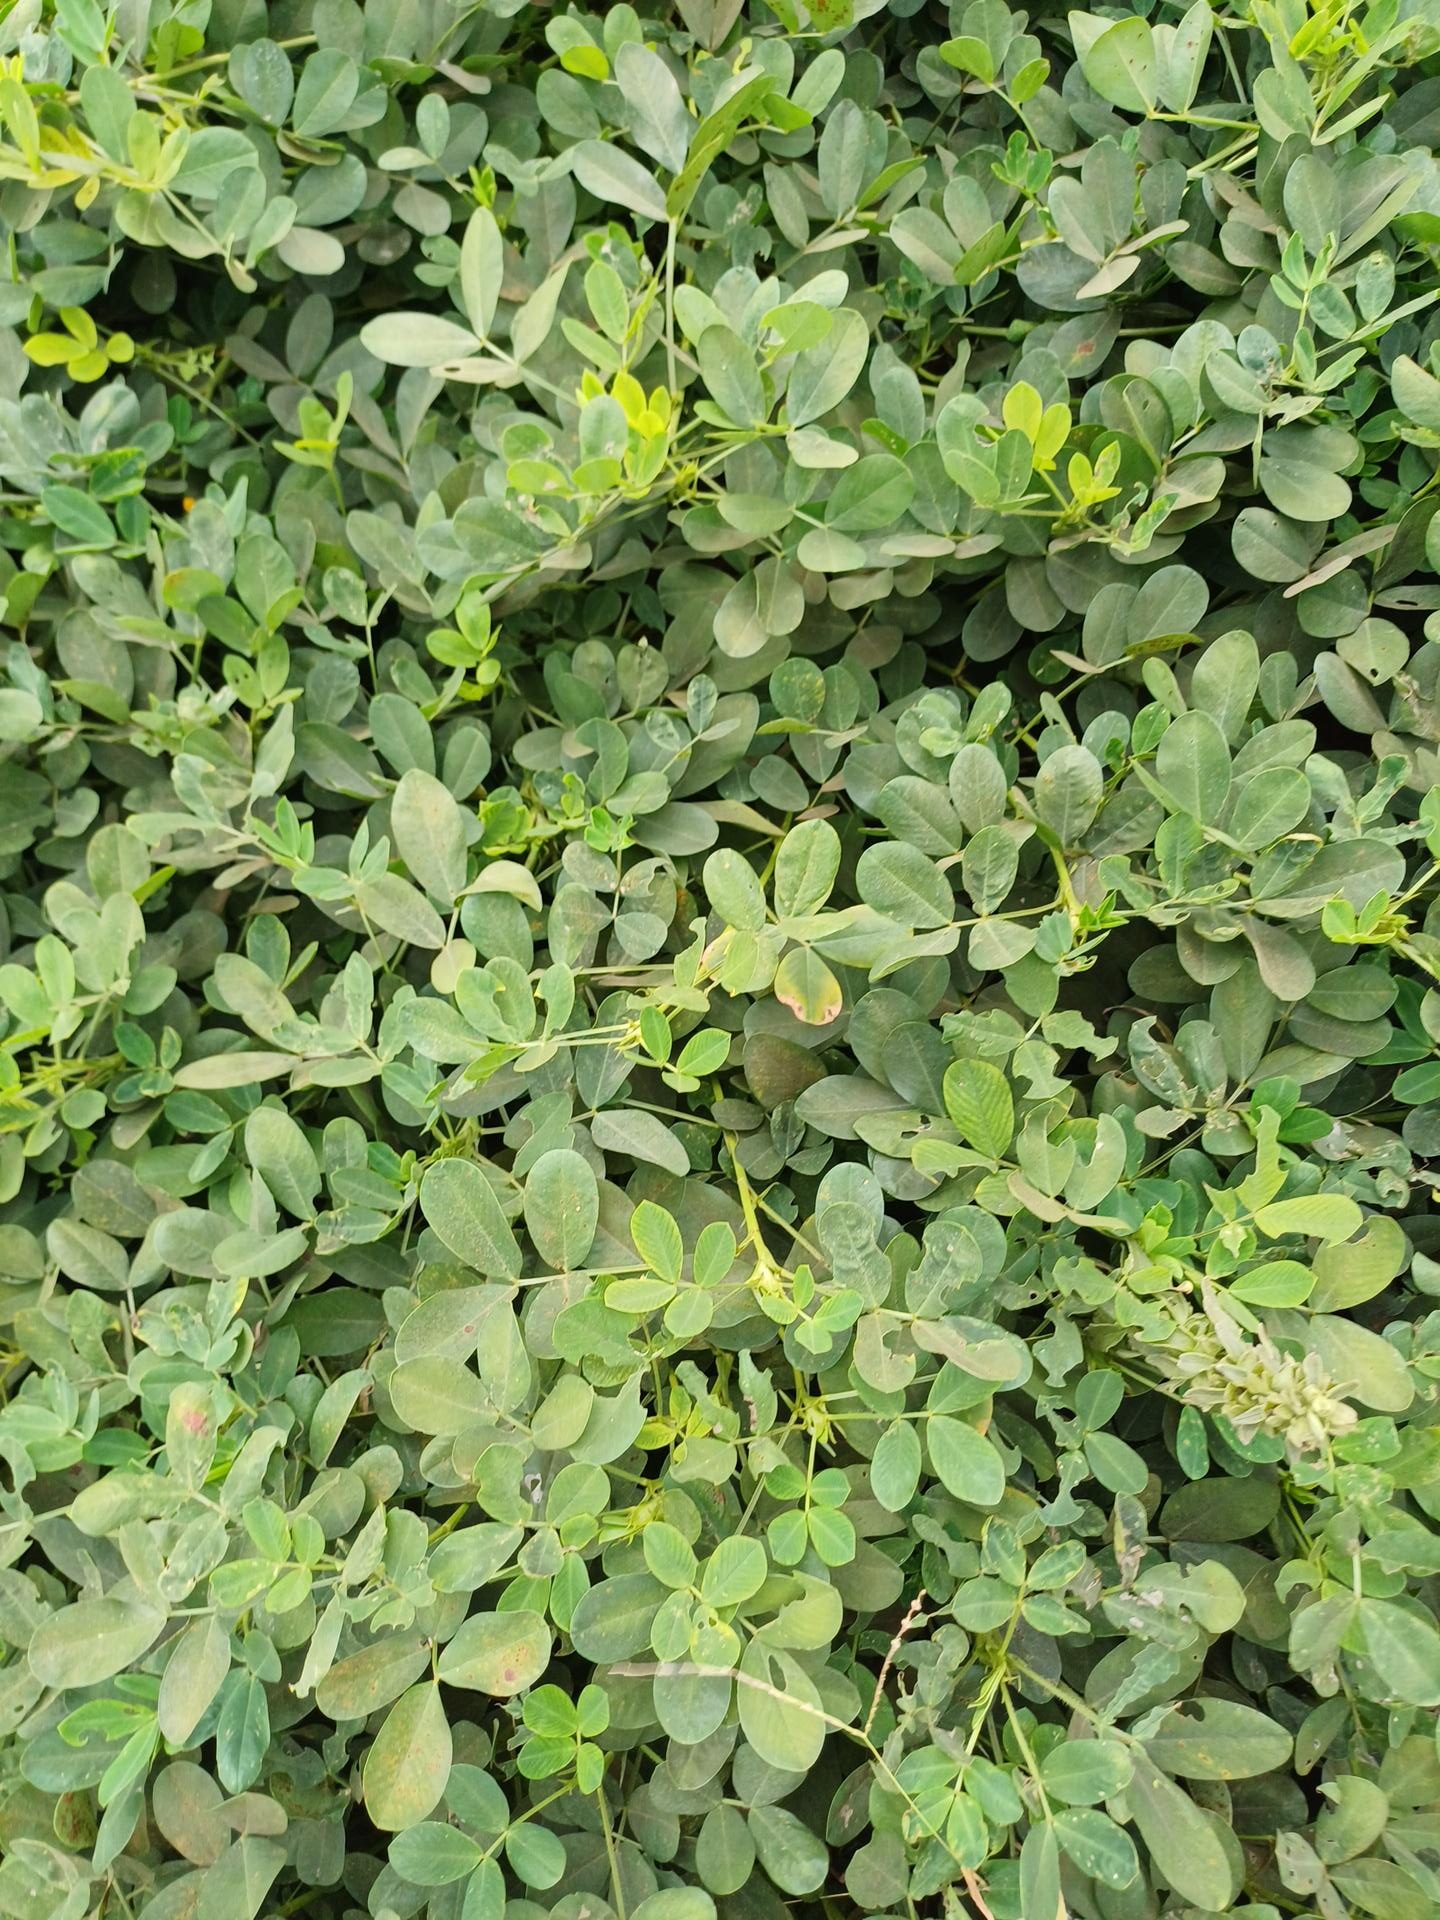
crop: groundnut
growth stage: maturity
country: Kenya
